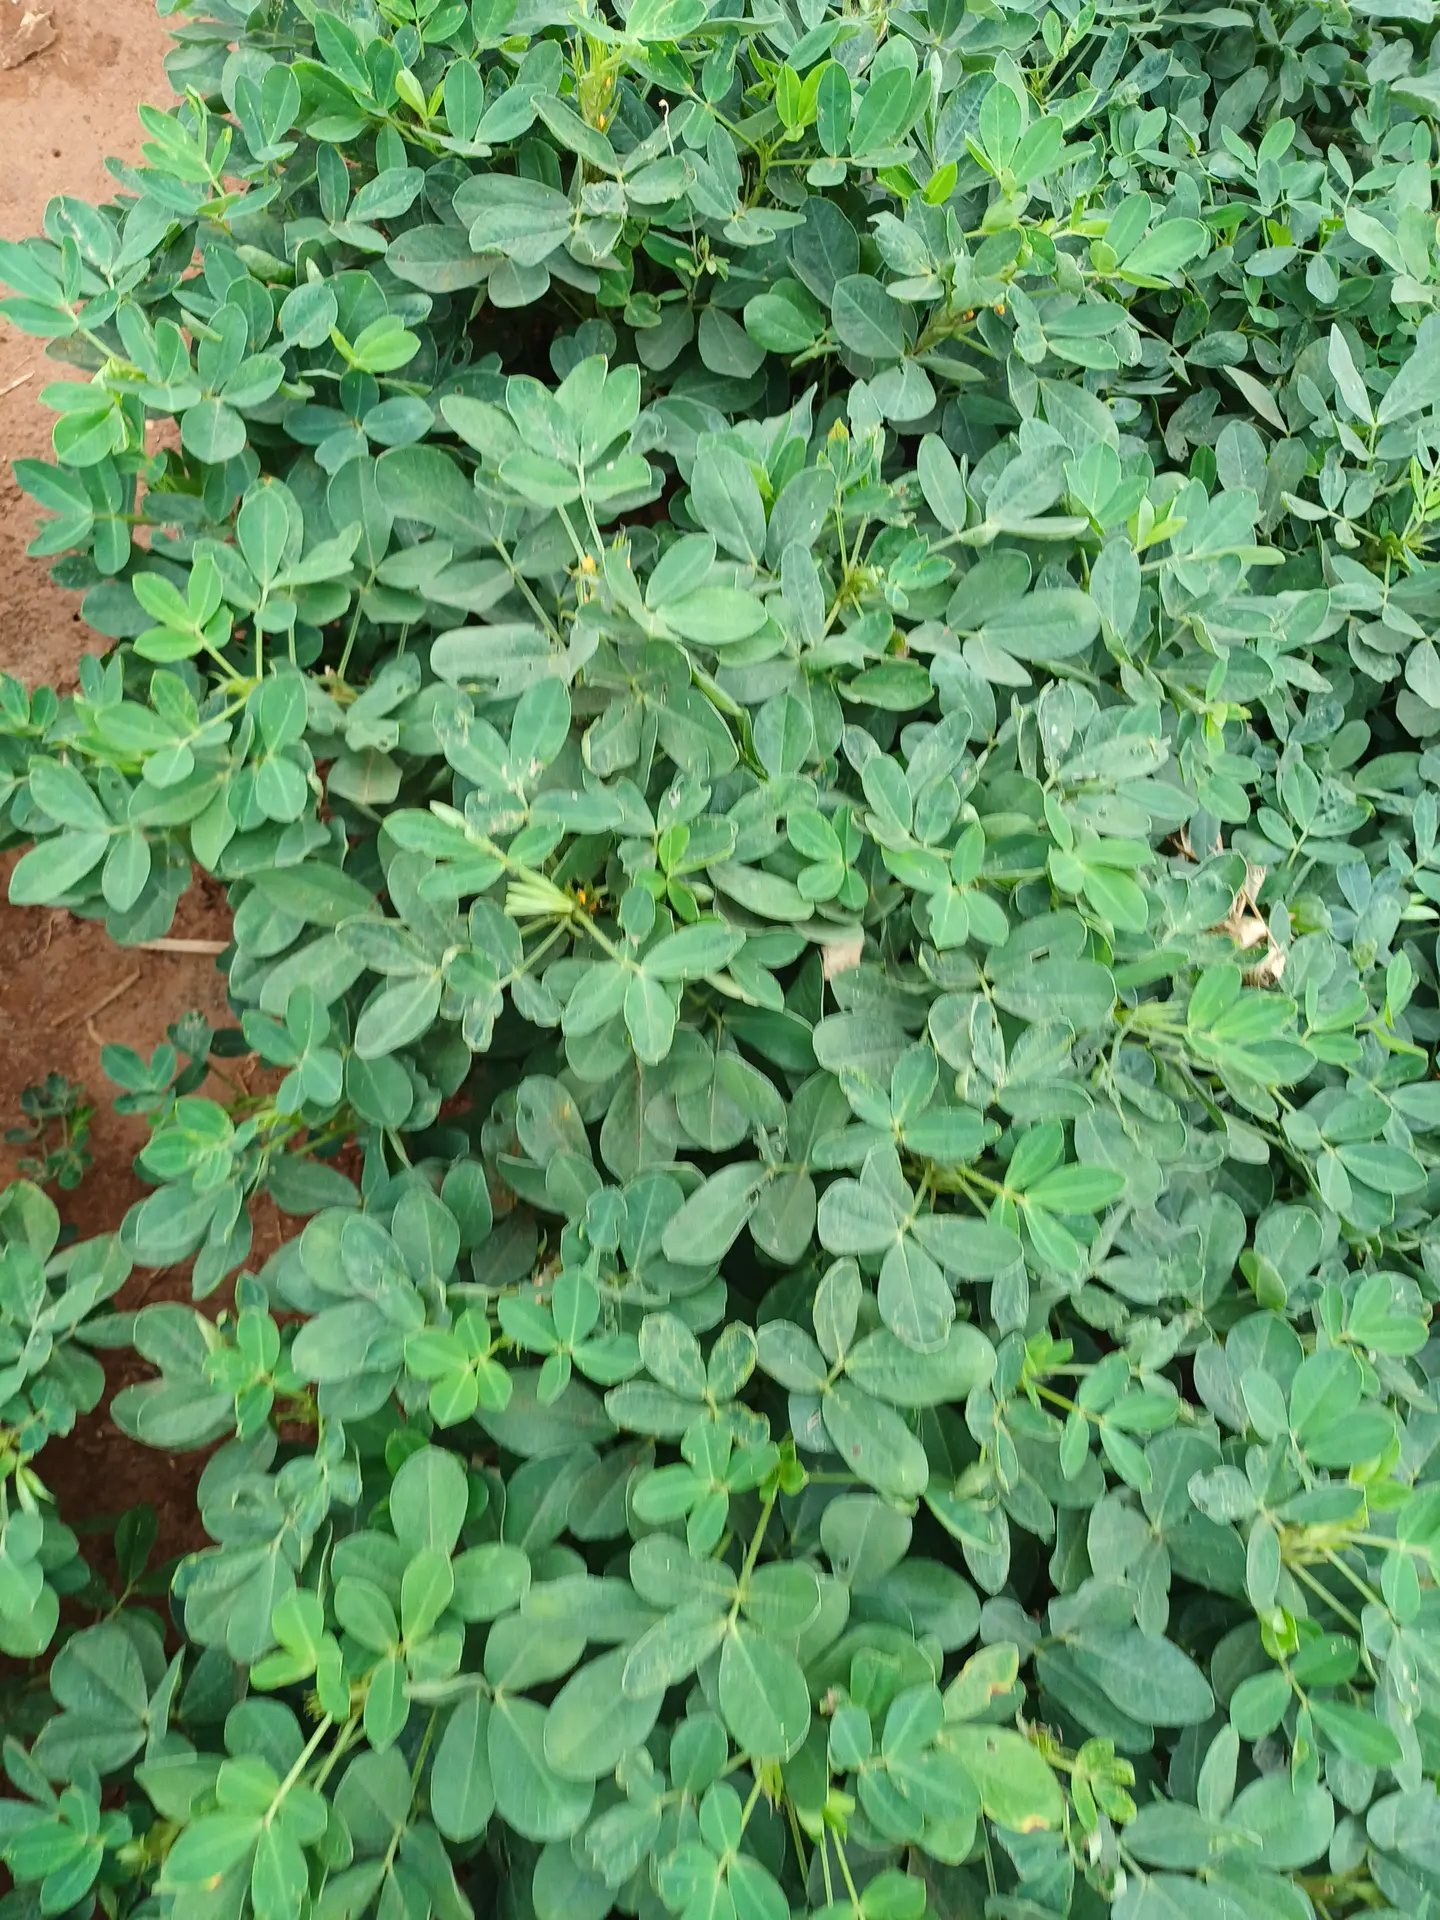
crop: groundnut
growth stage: pegging
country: Kenya
